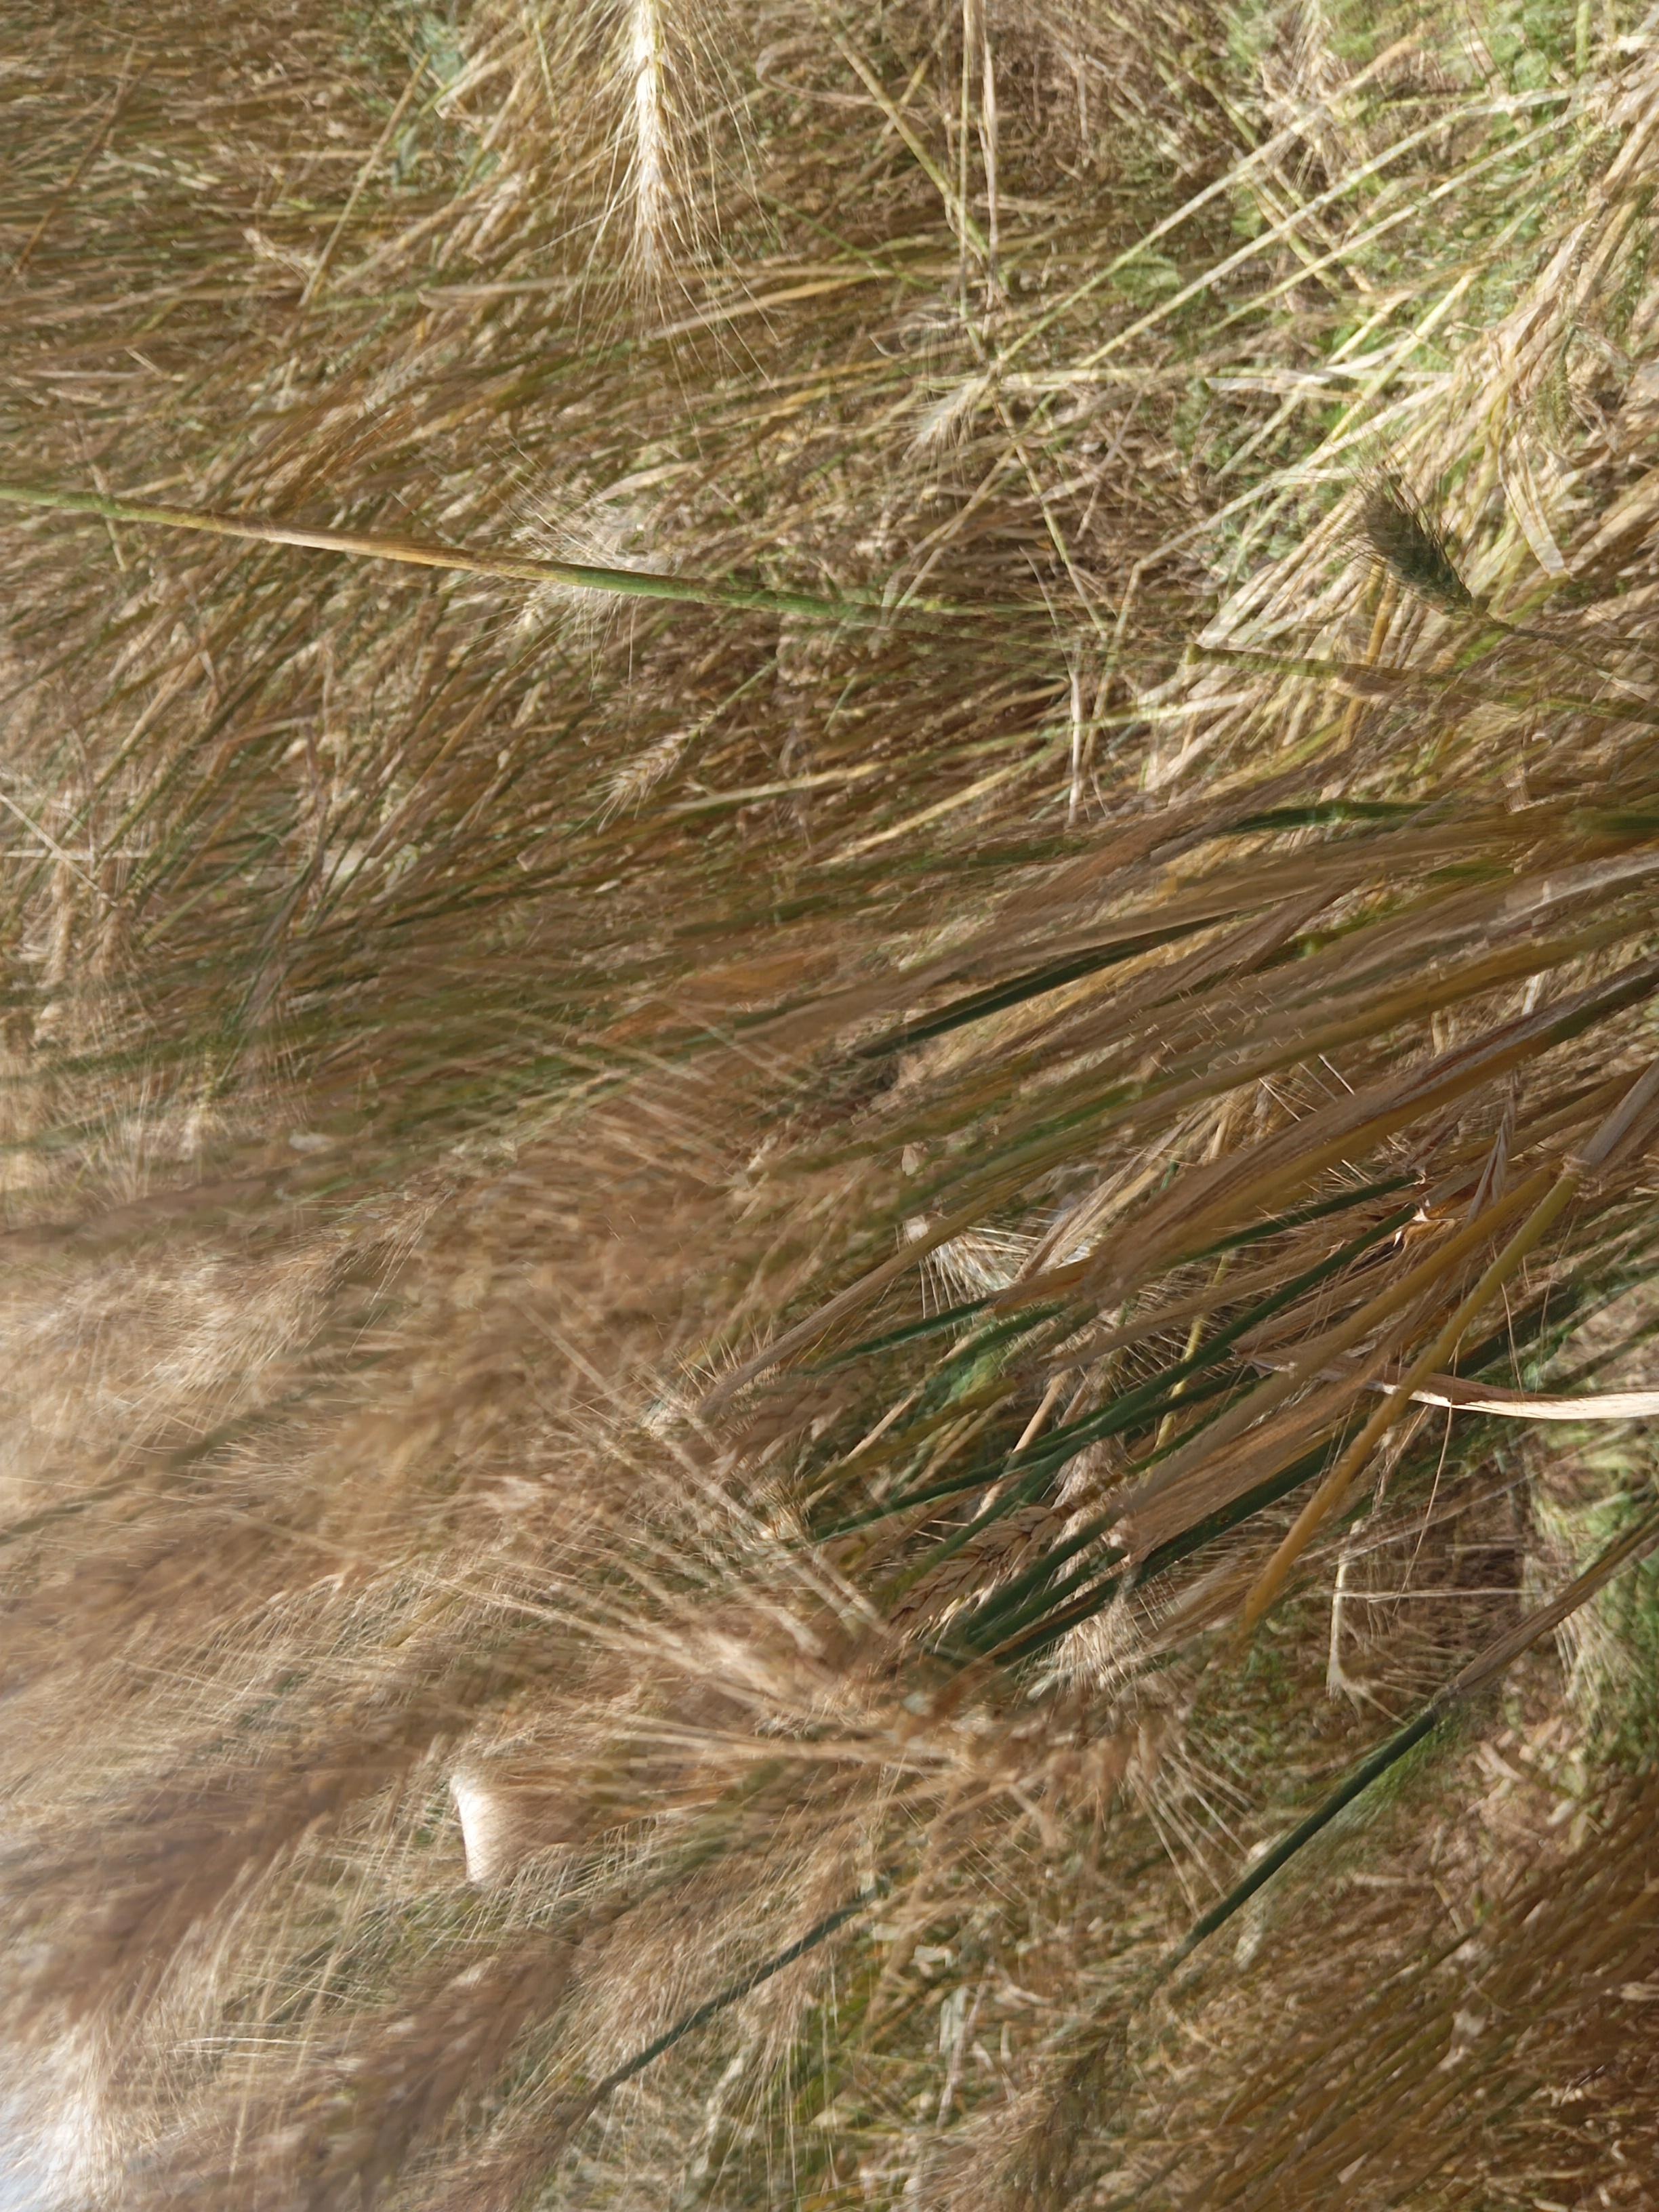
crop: wheat
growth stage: maturity
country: Kenya
